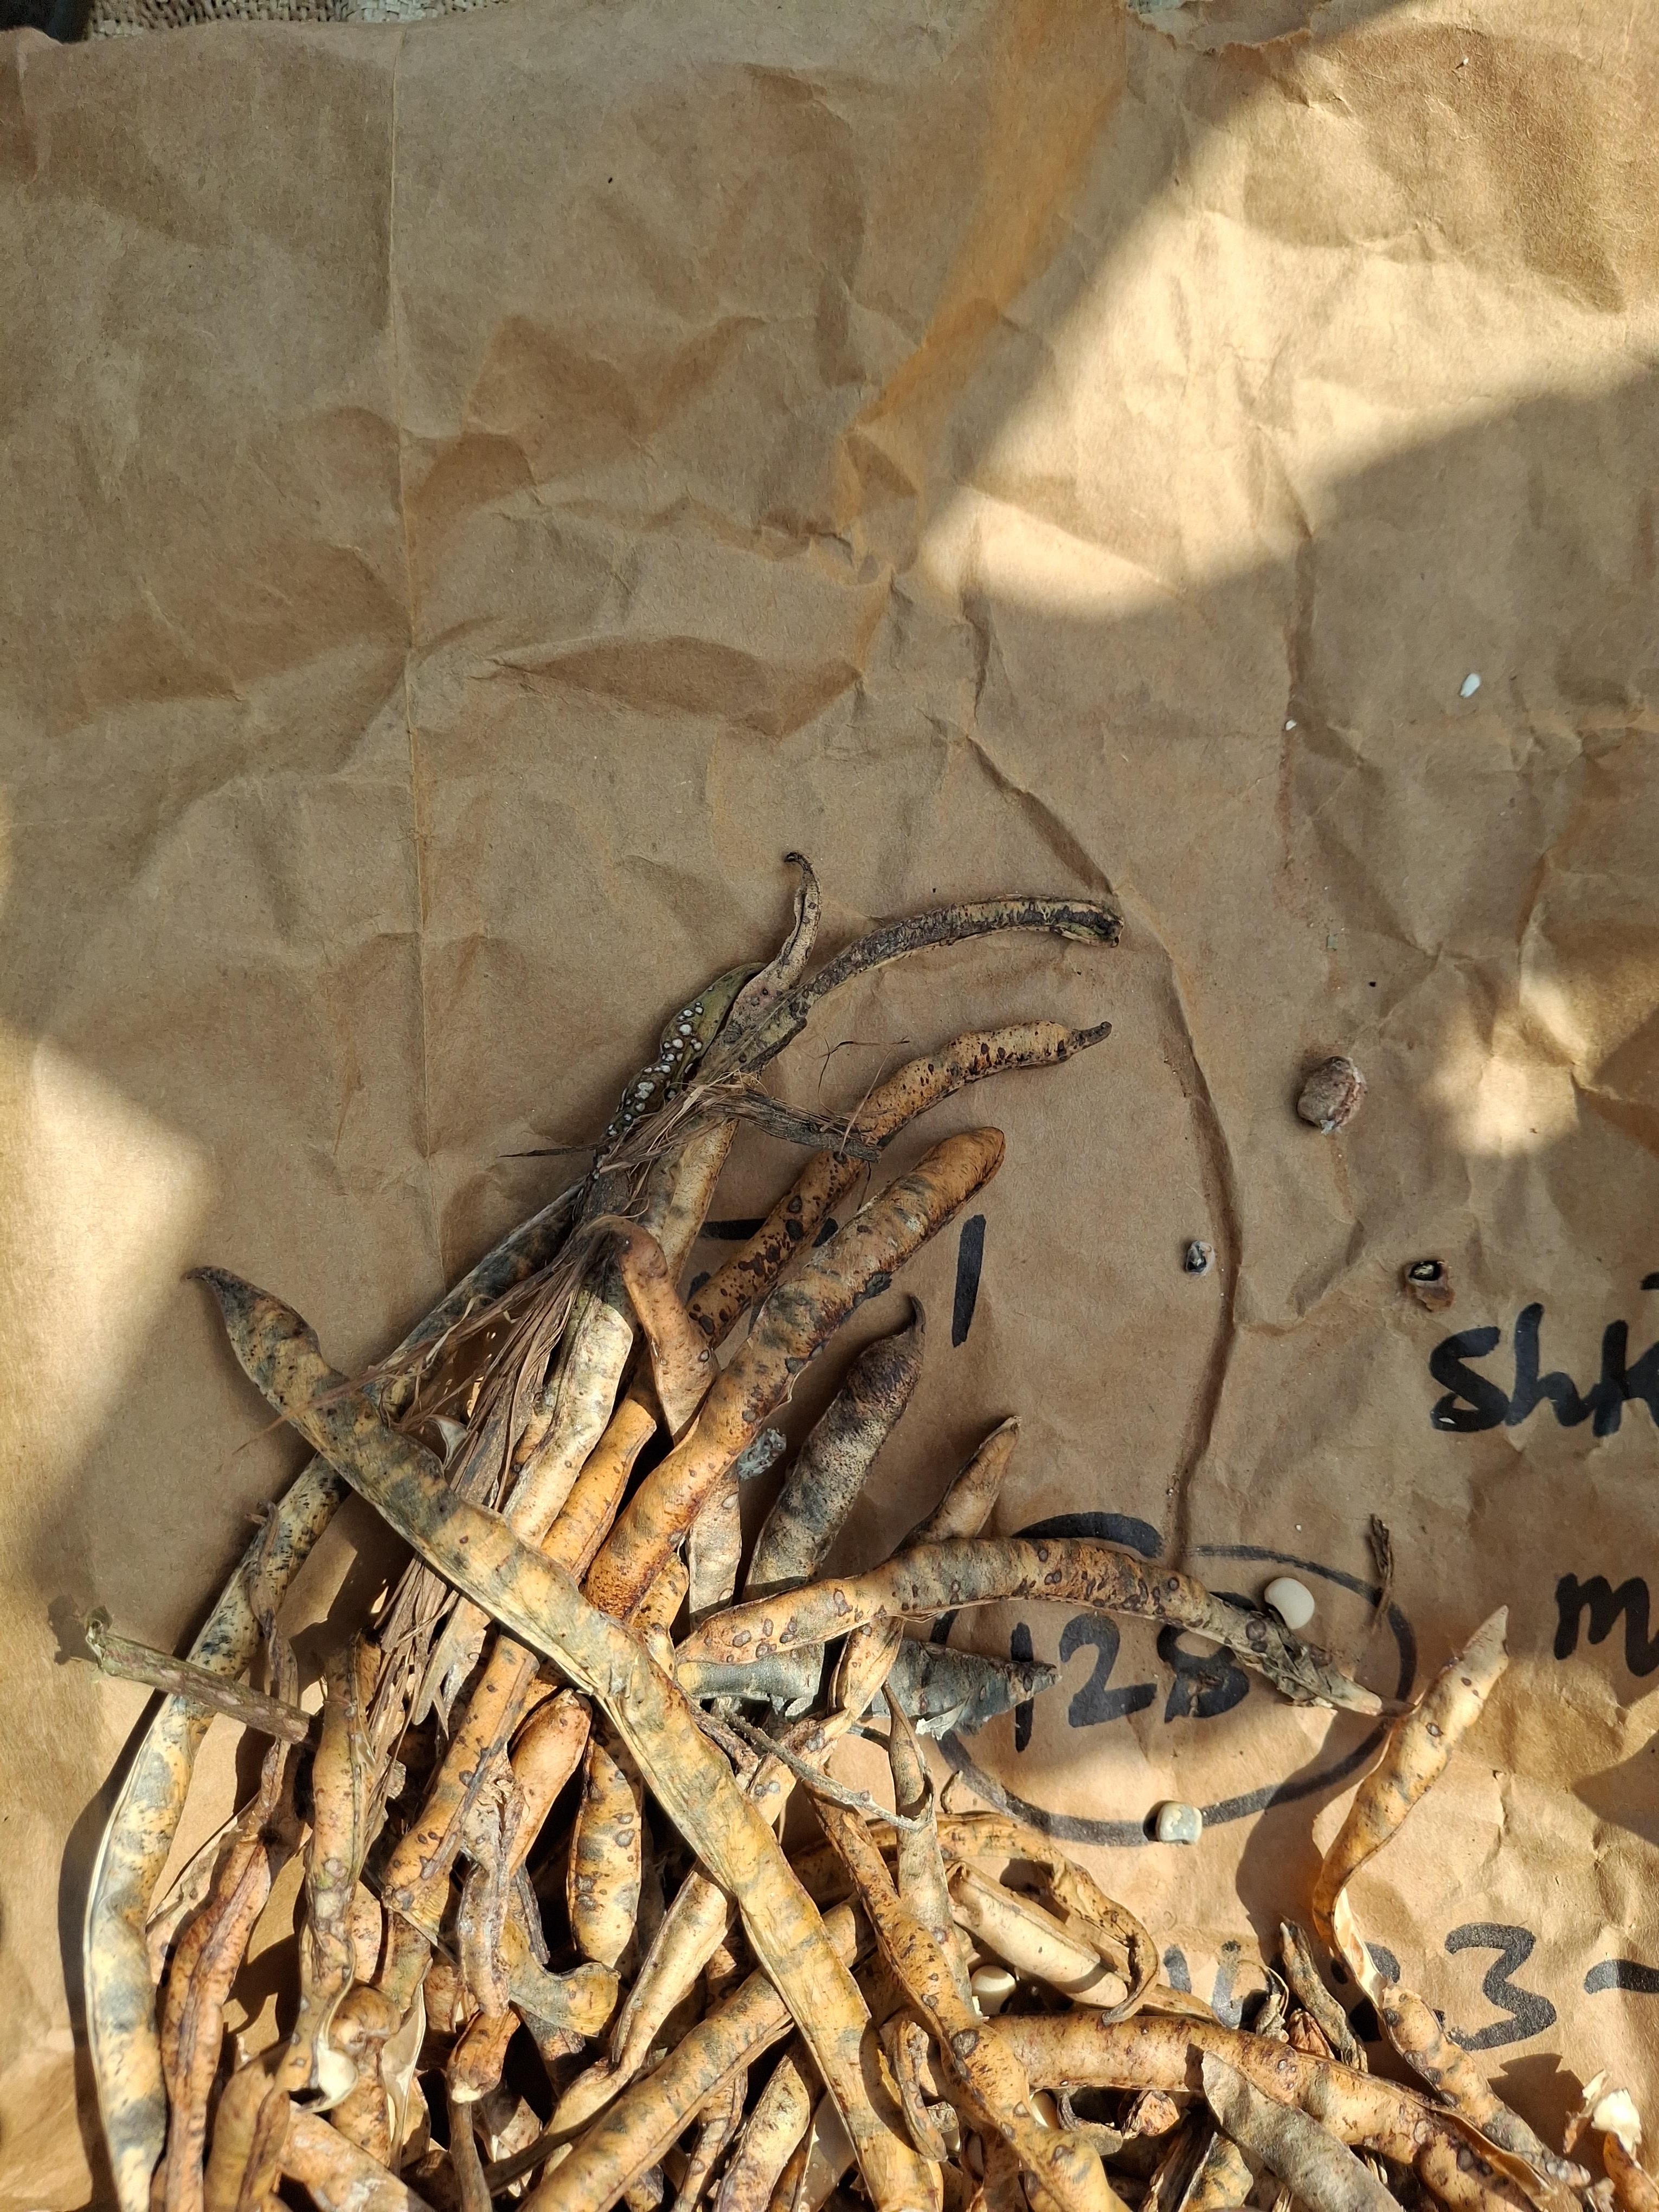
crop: cowpea
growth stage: harvest
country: Nigeria
